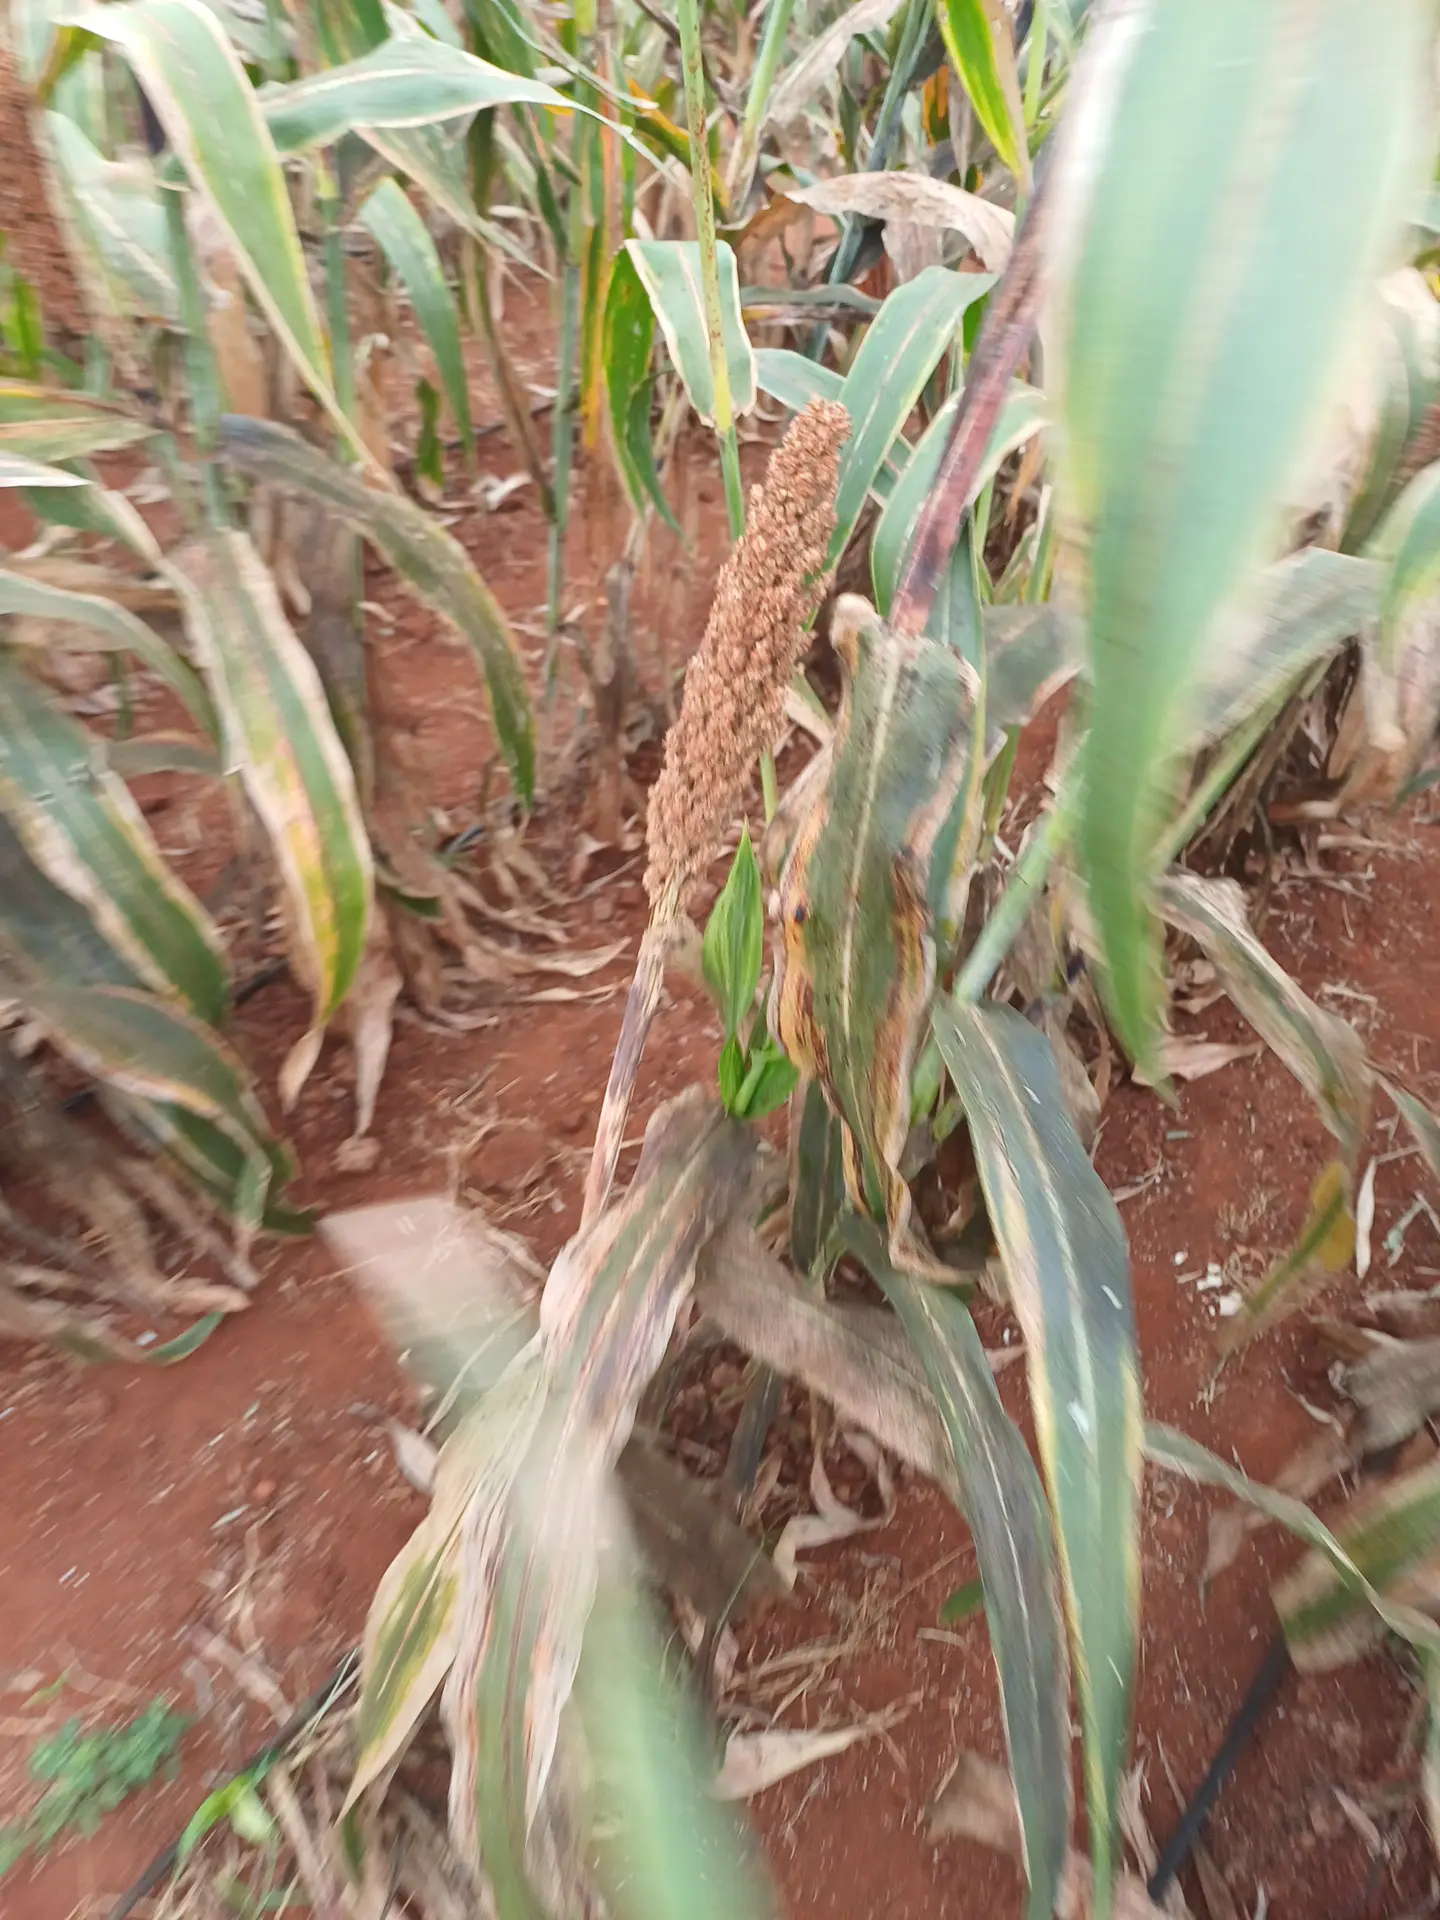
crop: sorghum
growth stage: maturity
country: Kenya
